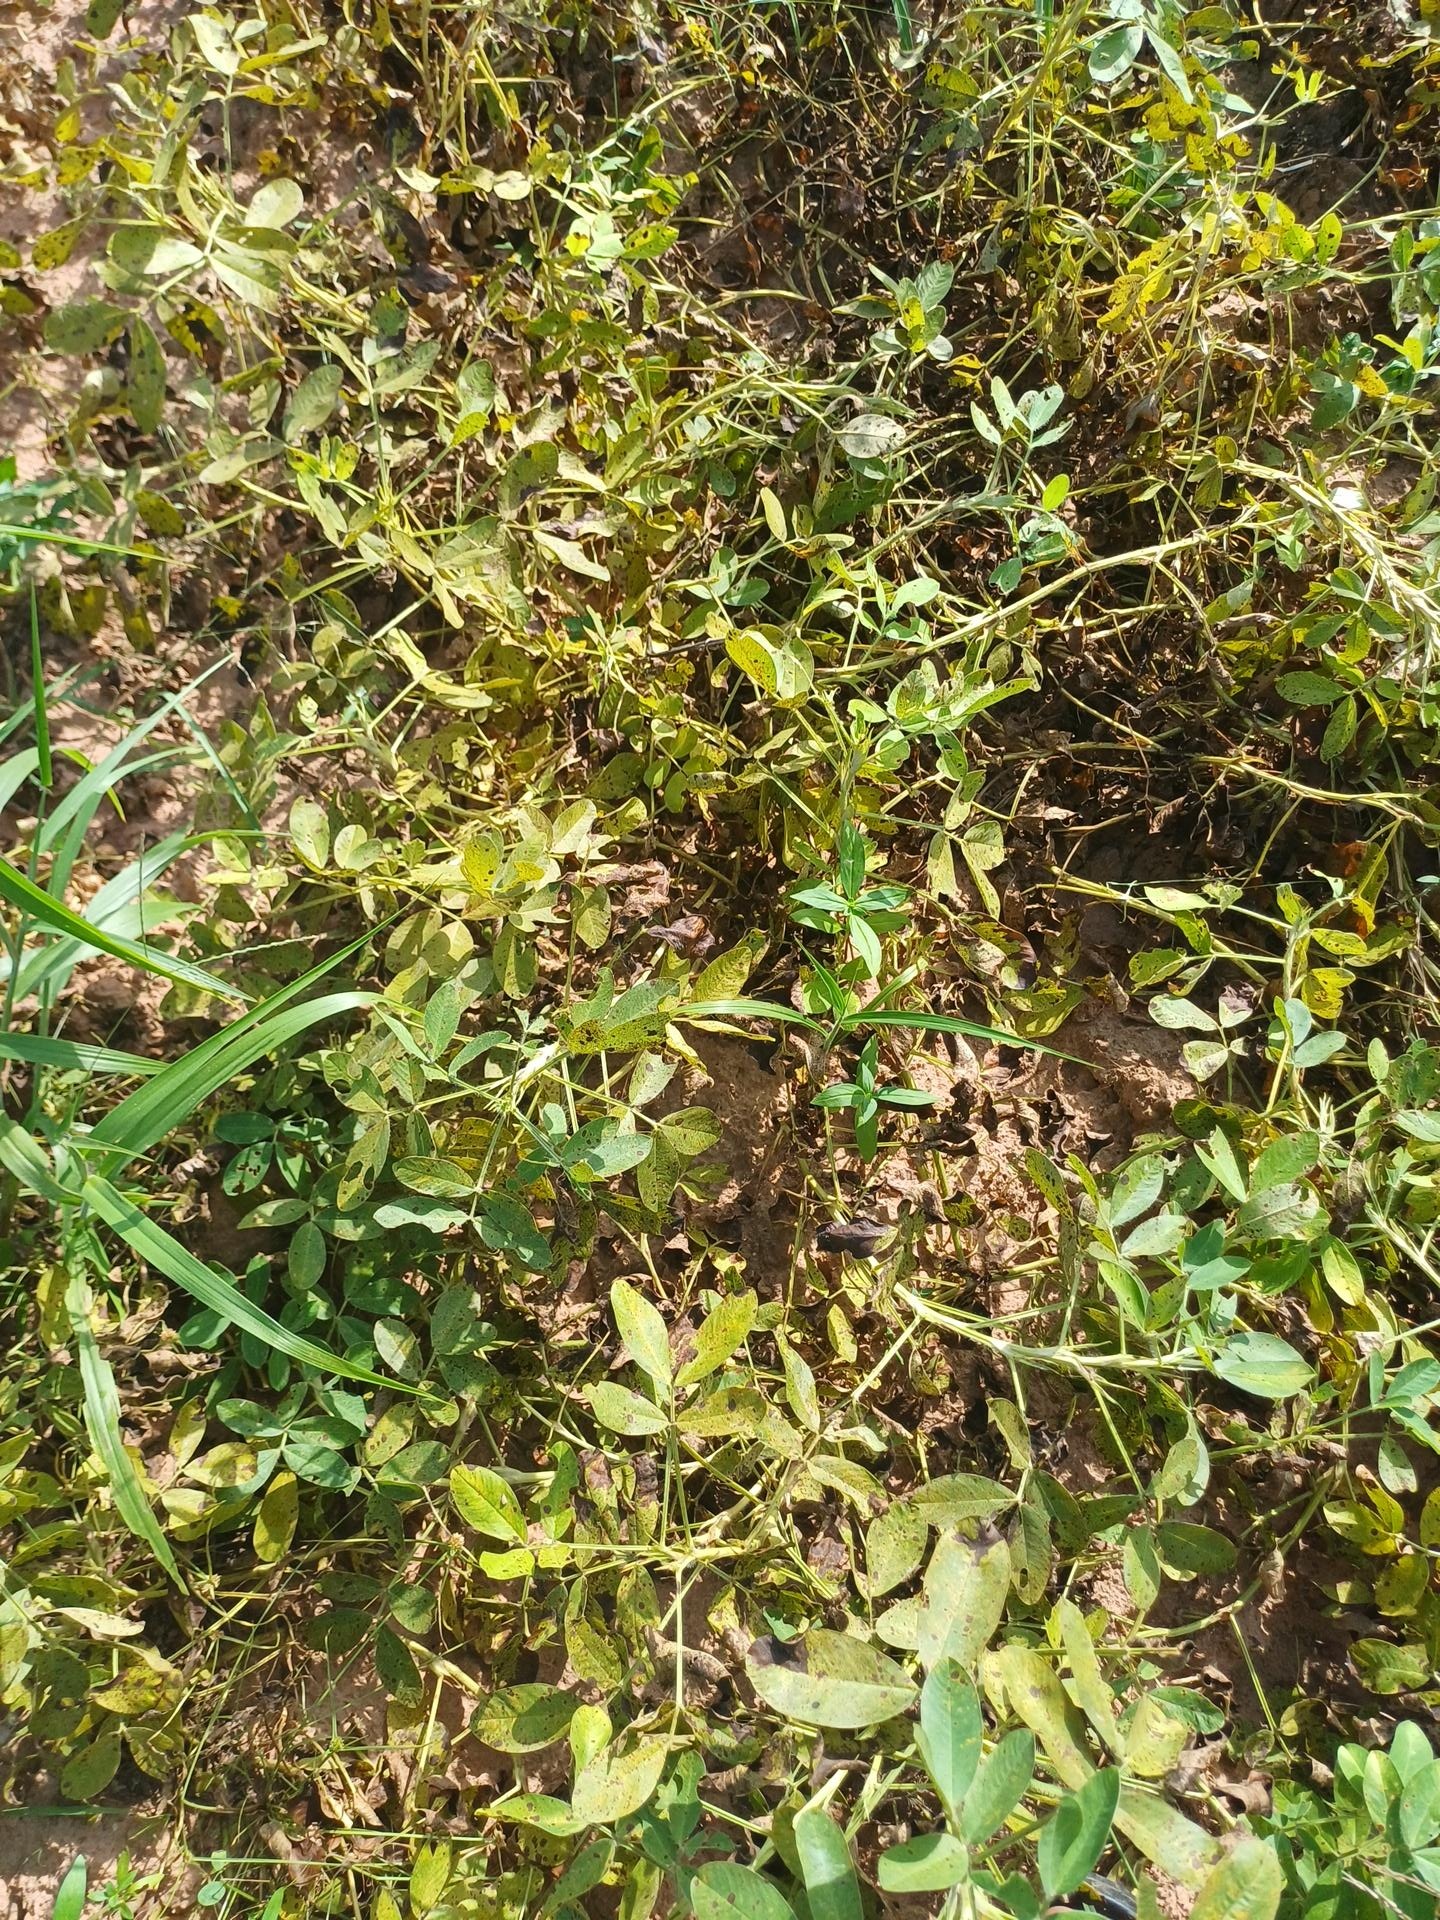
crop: groundnut
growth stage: flowering
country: Senegal
